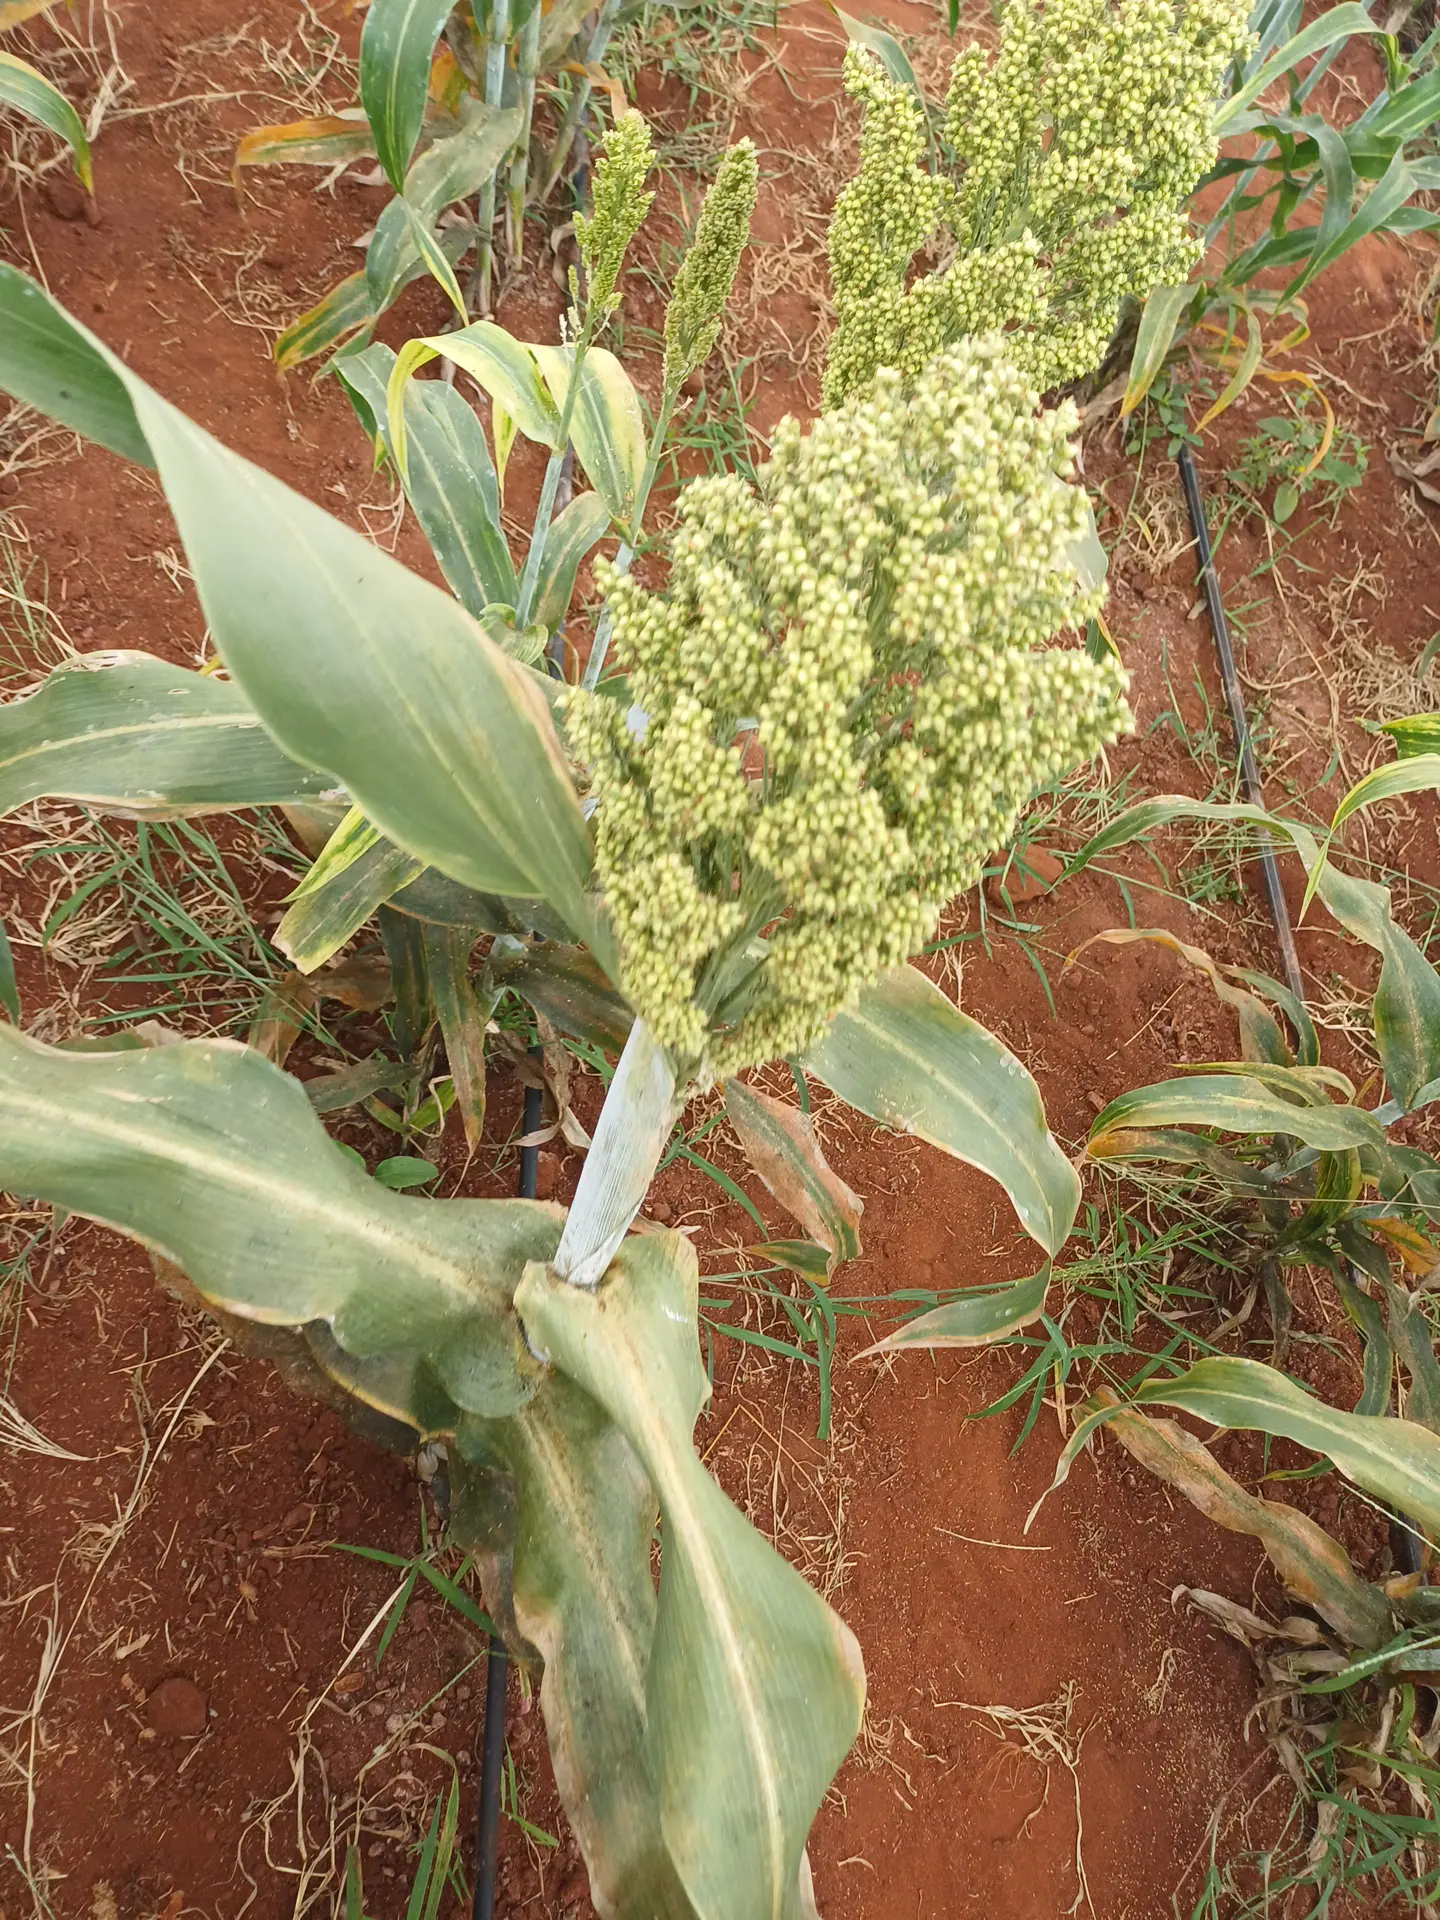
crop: sorghum
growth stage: filling grain
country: Kenya
